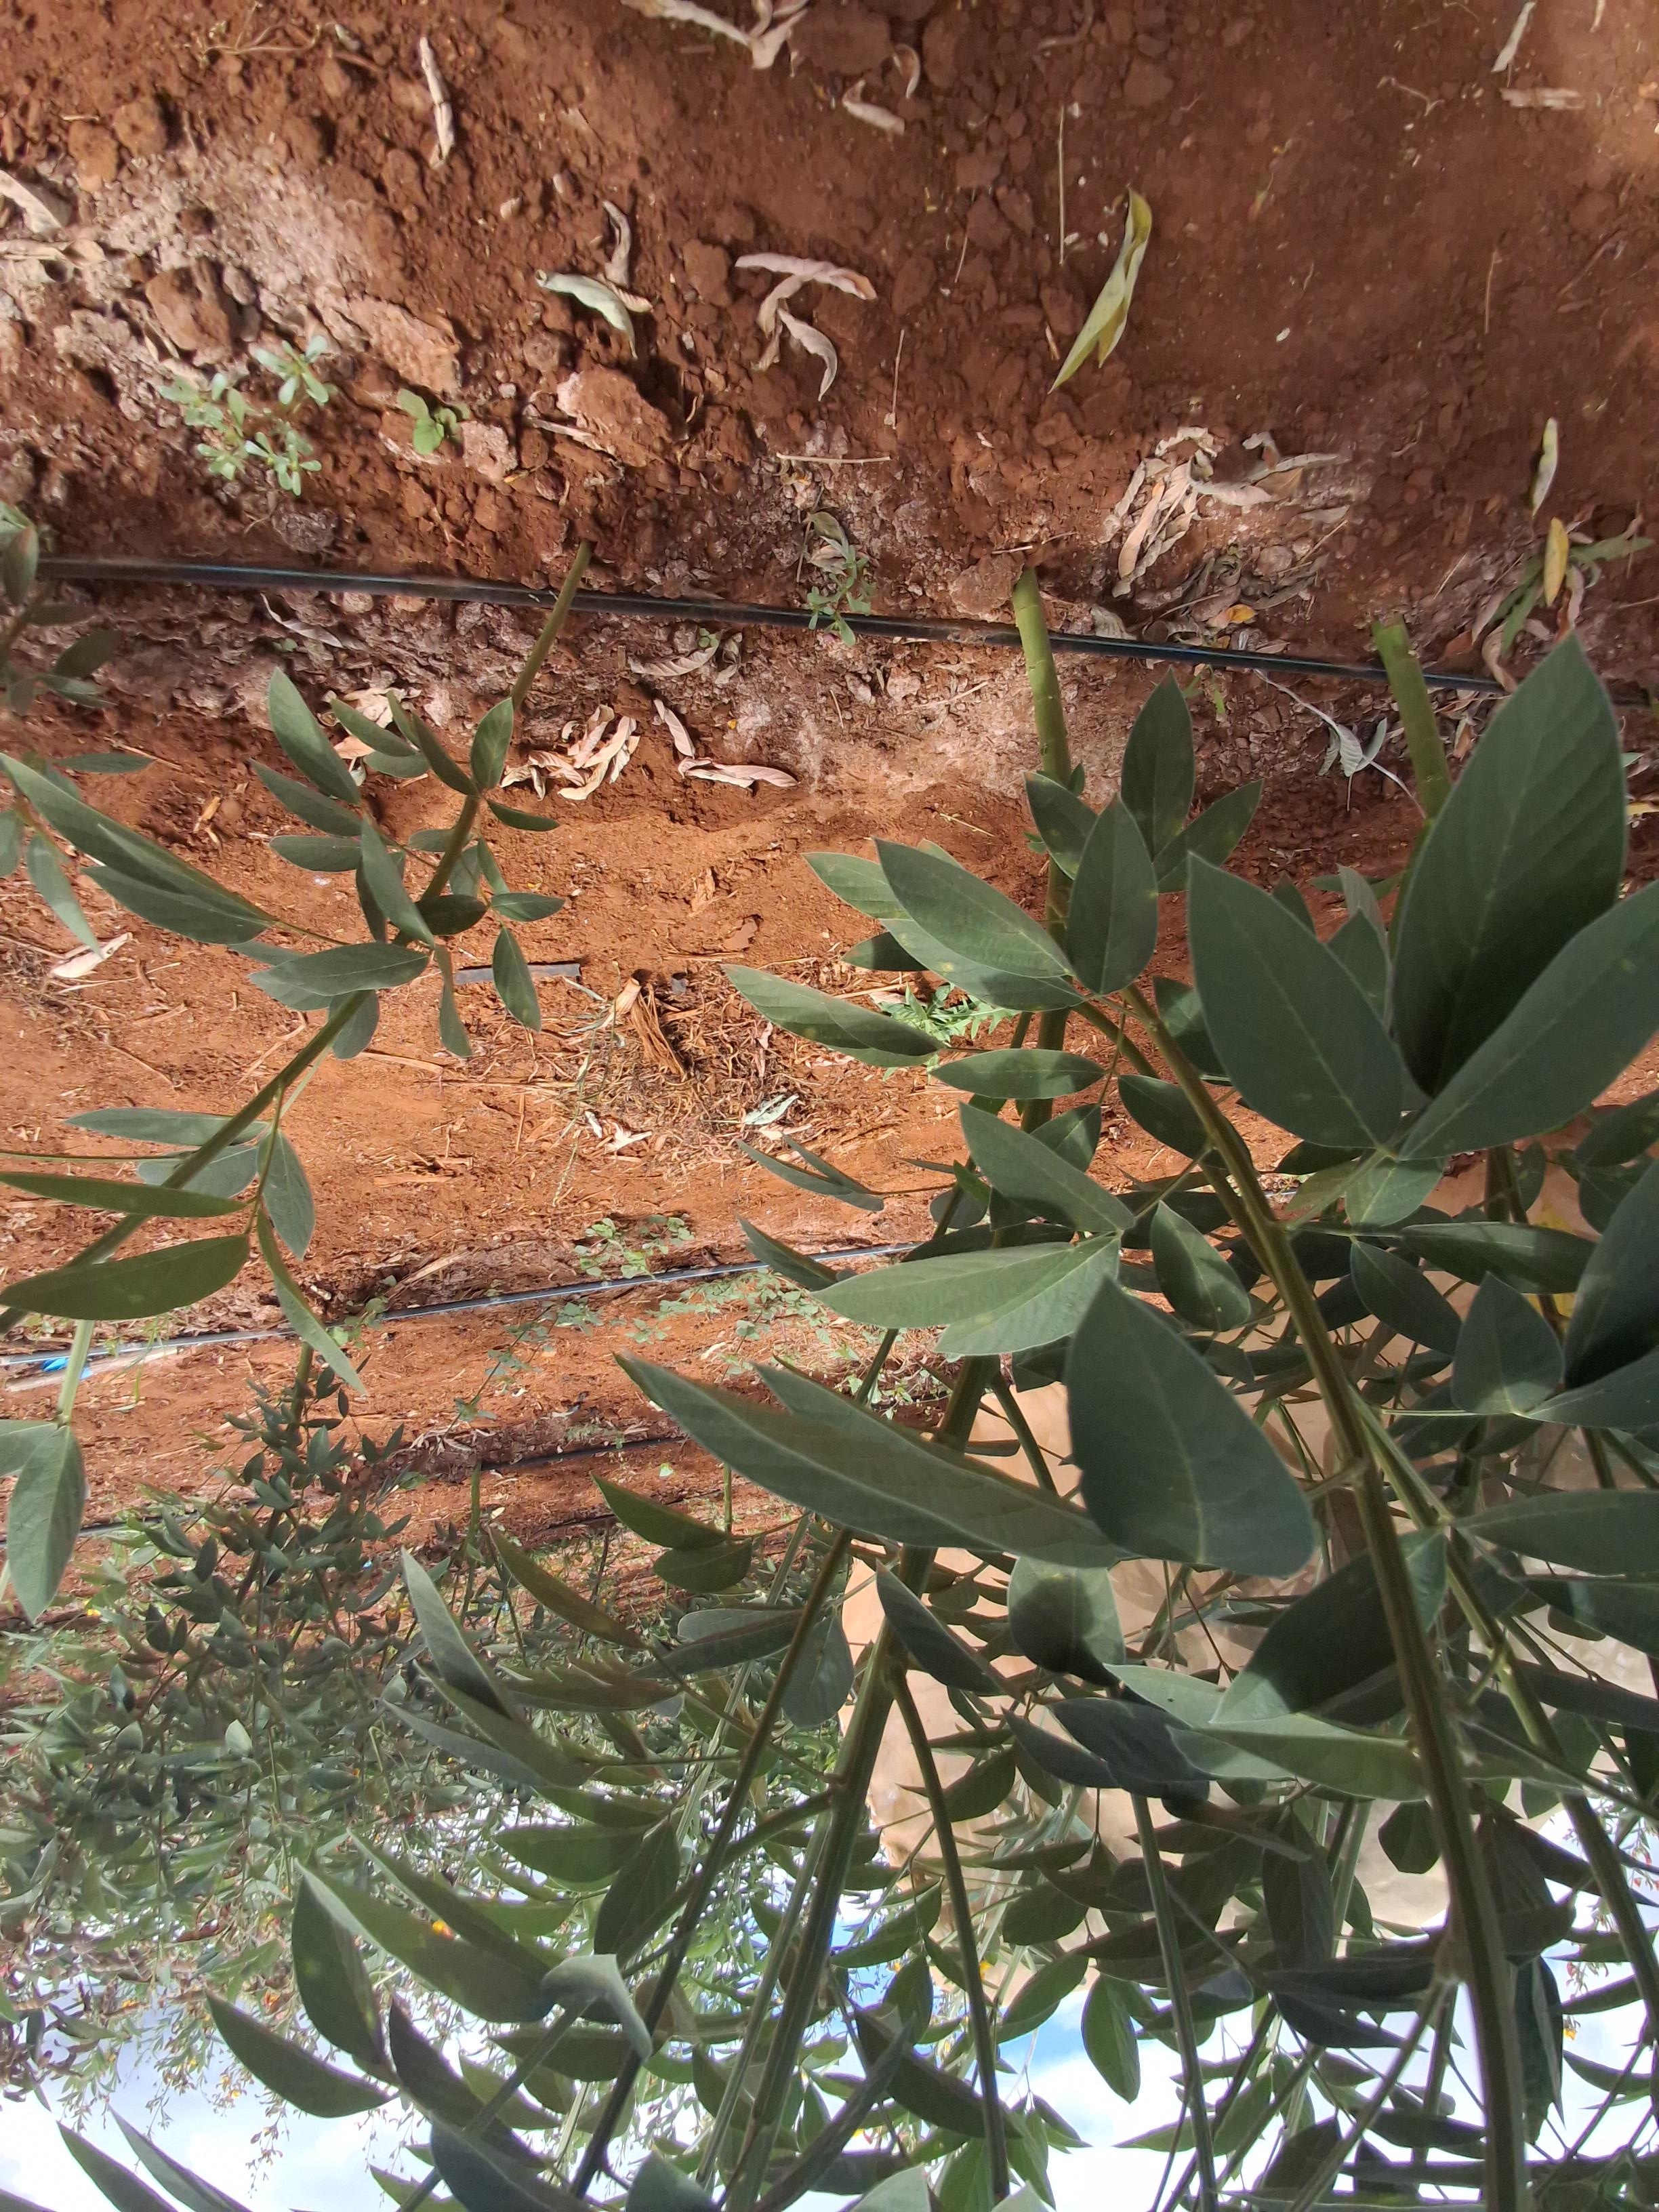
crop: pigeonpea
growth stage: flowering
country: Kenya
